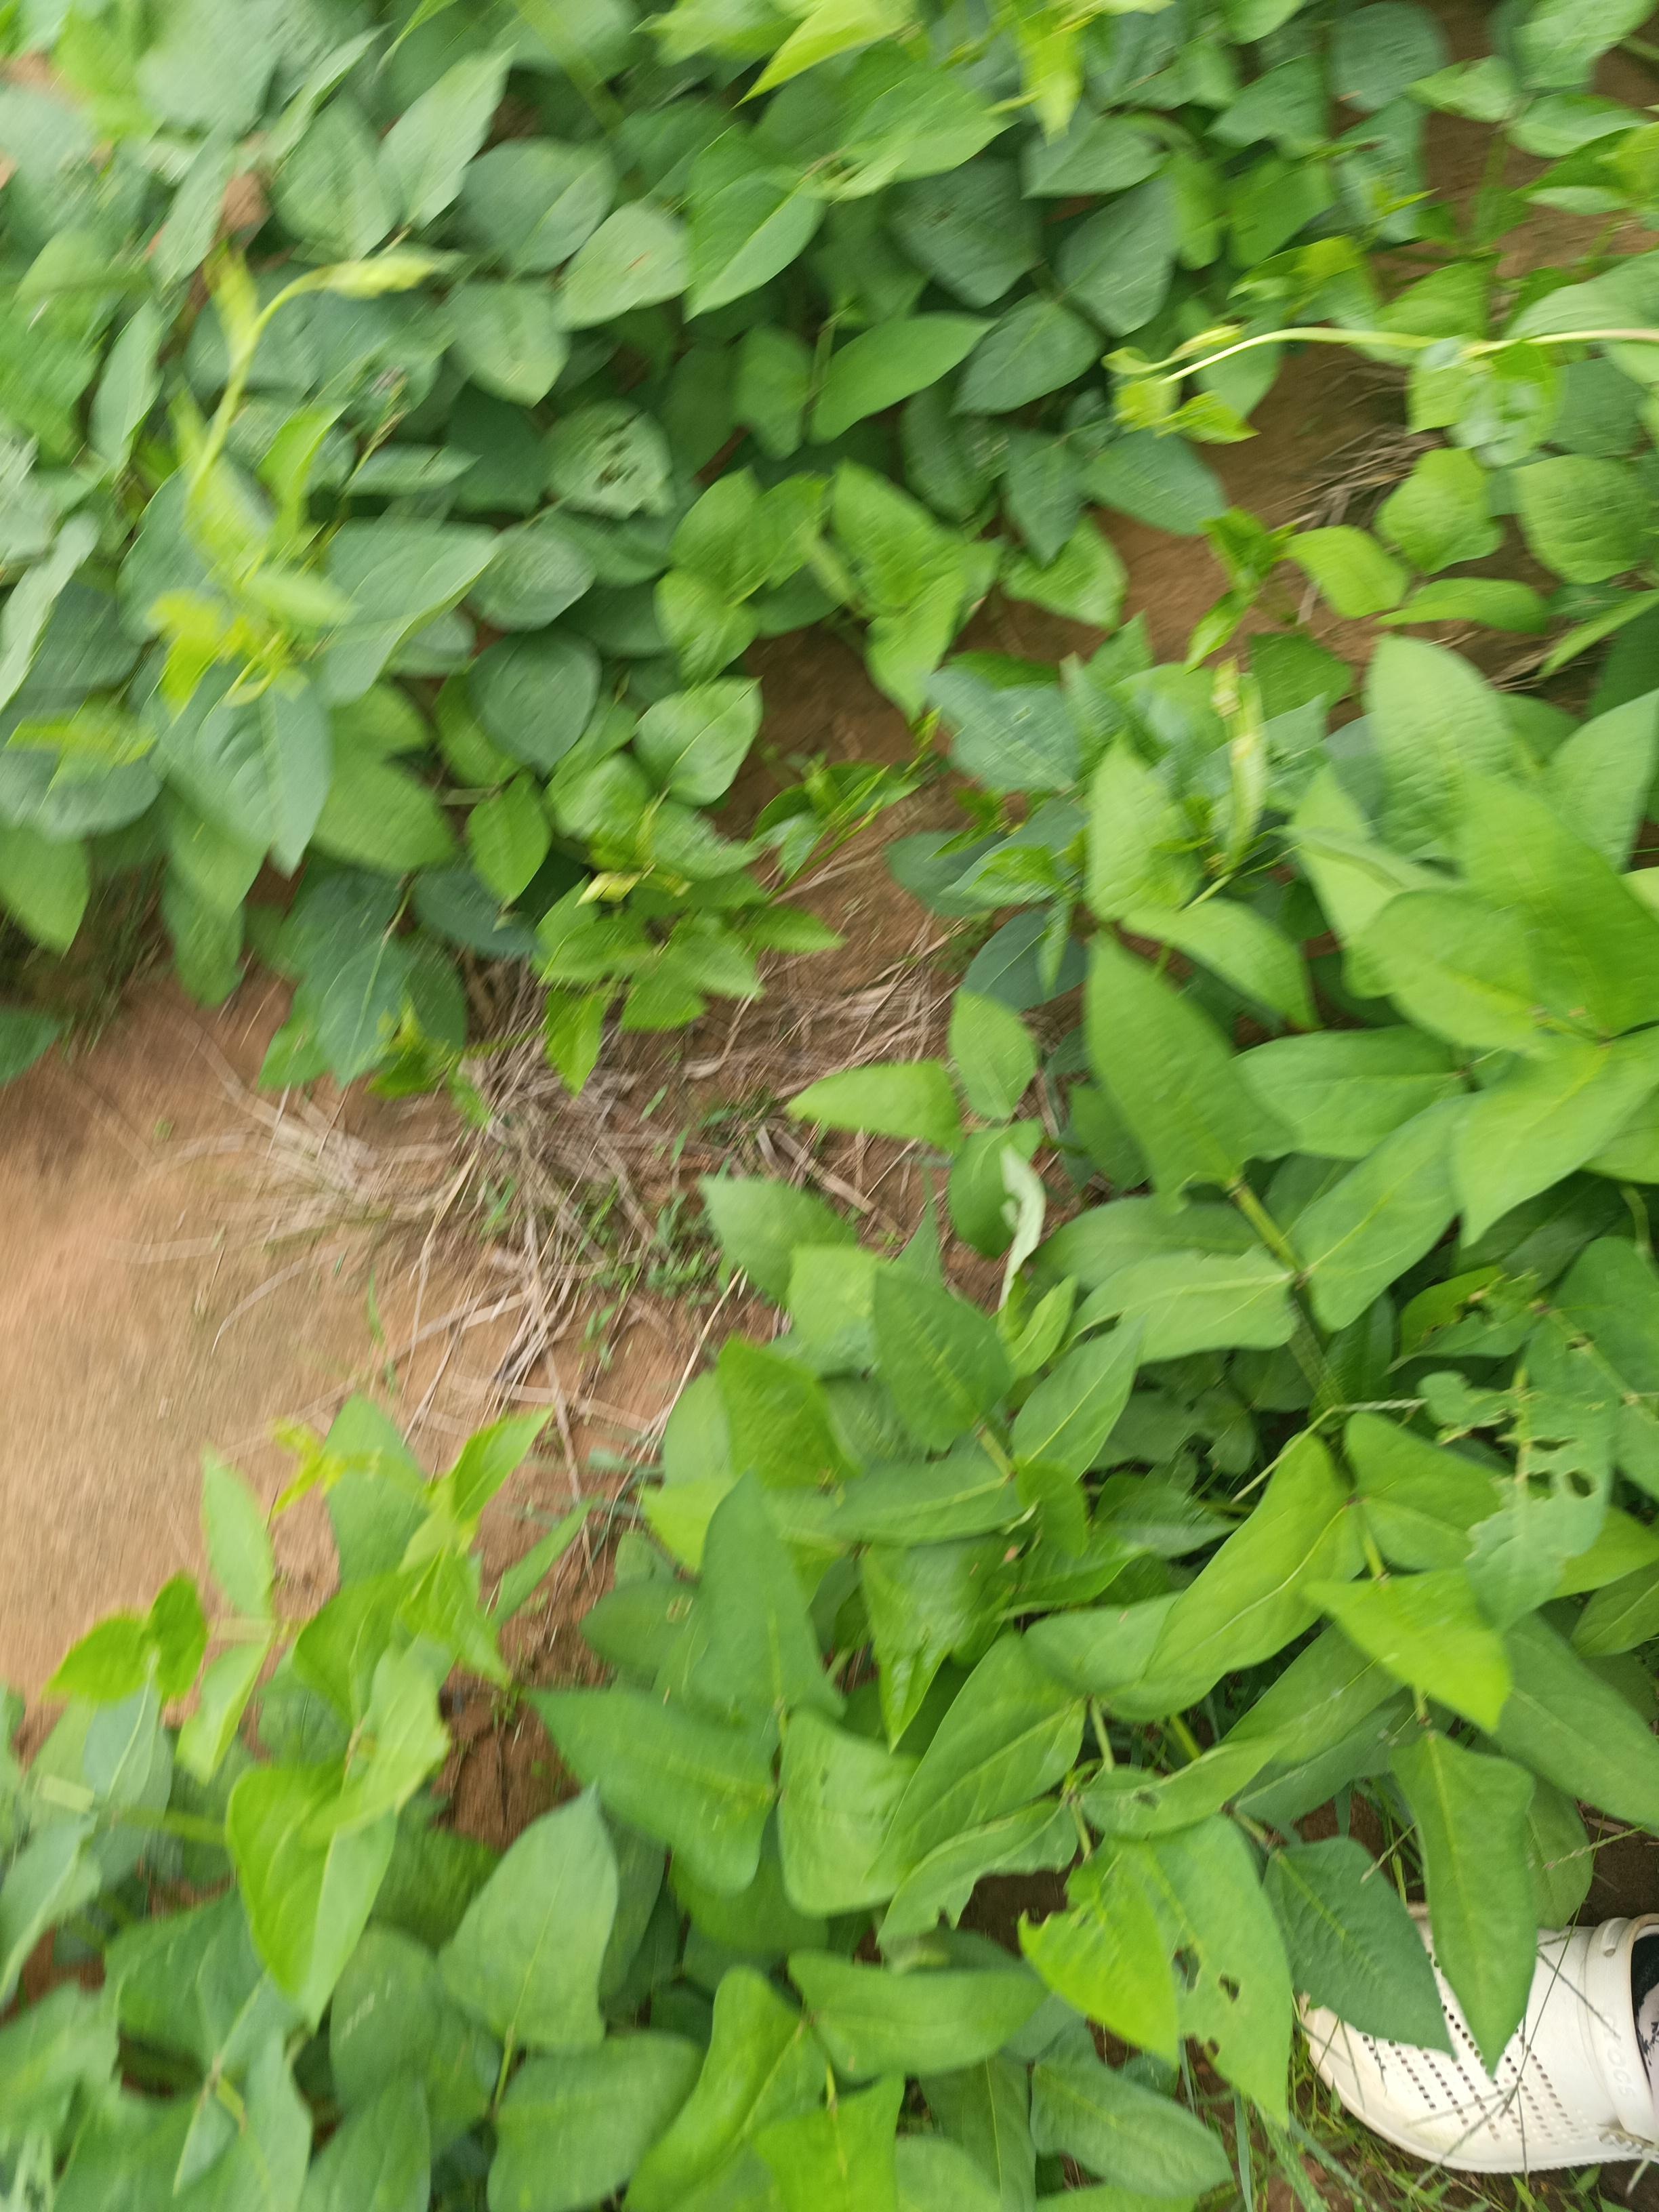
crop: cowpea
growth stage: vegetative
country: Nigeria
